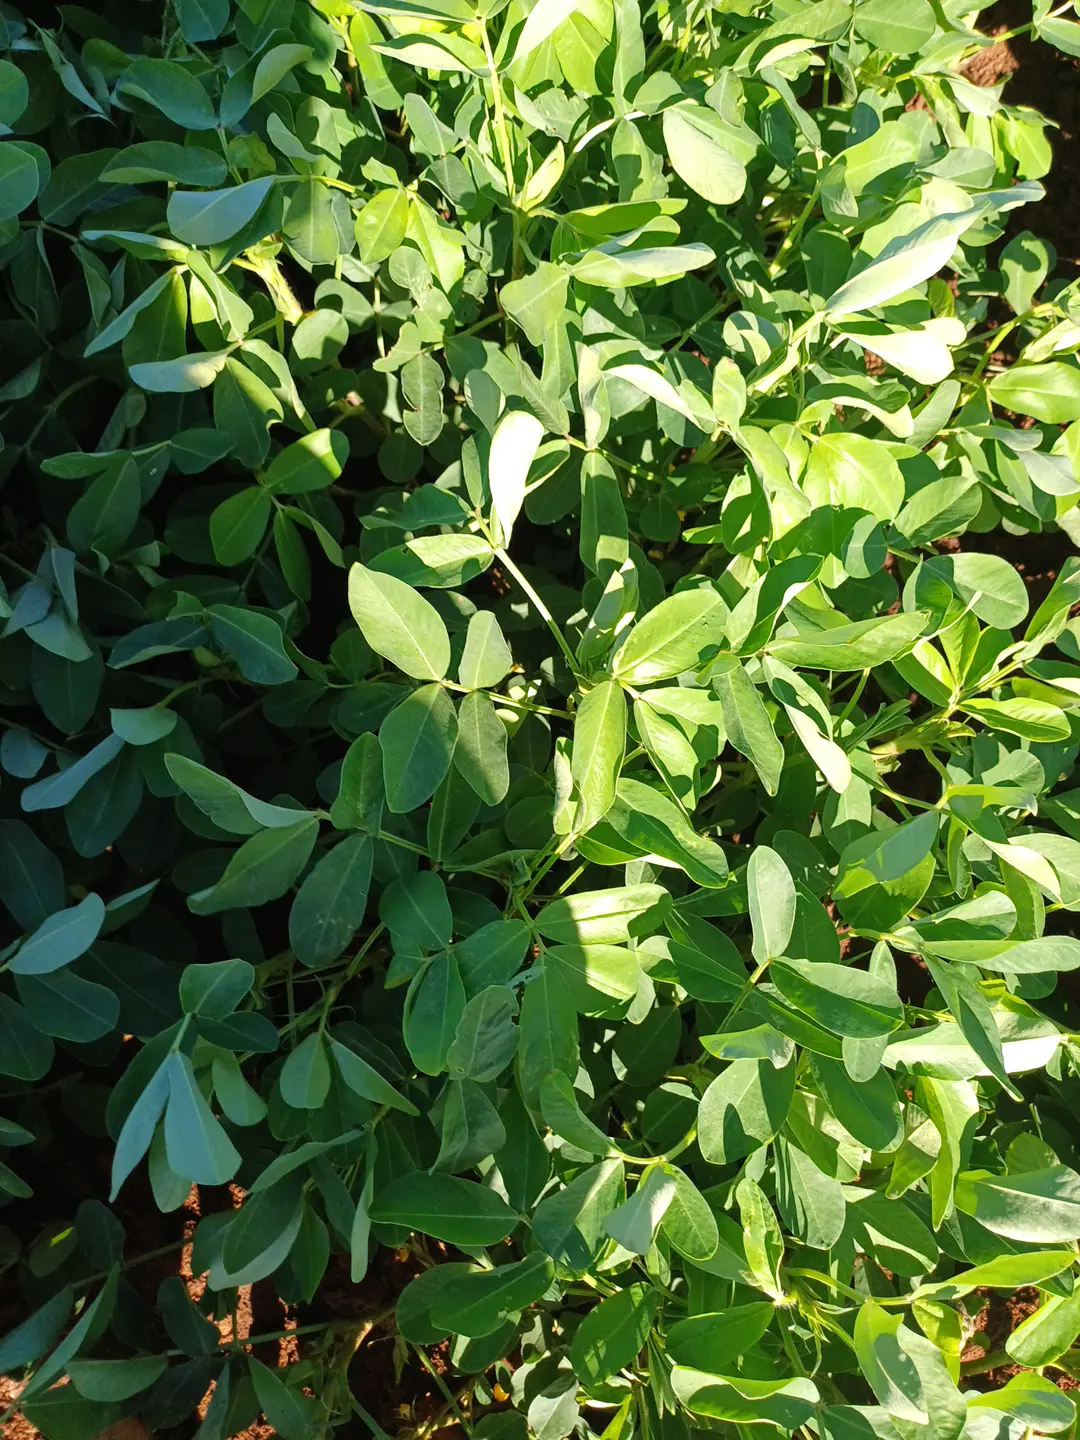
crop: groundnut
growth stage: flowering
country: Kenya
